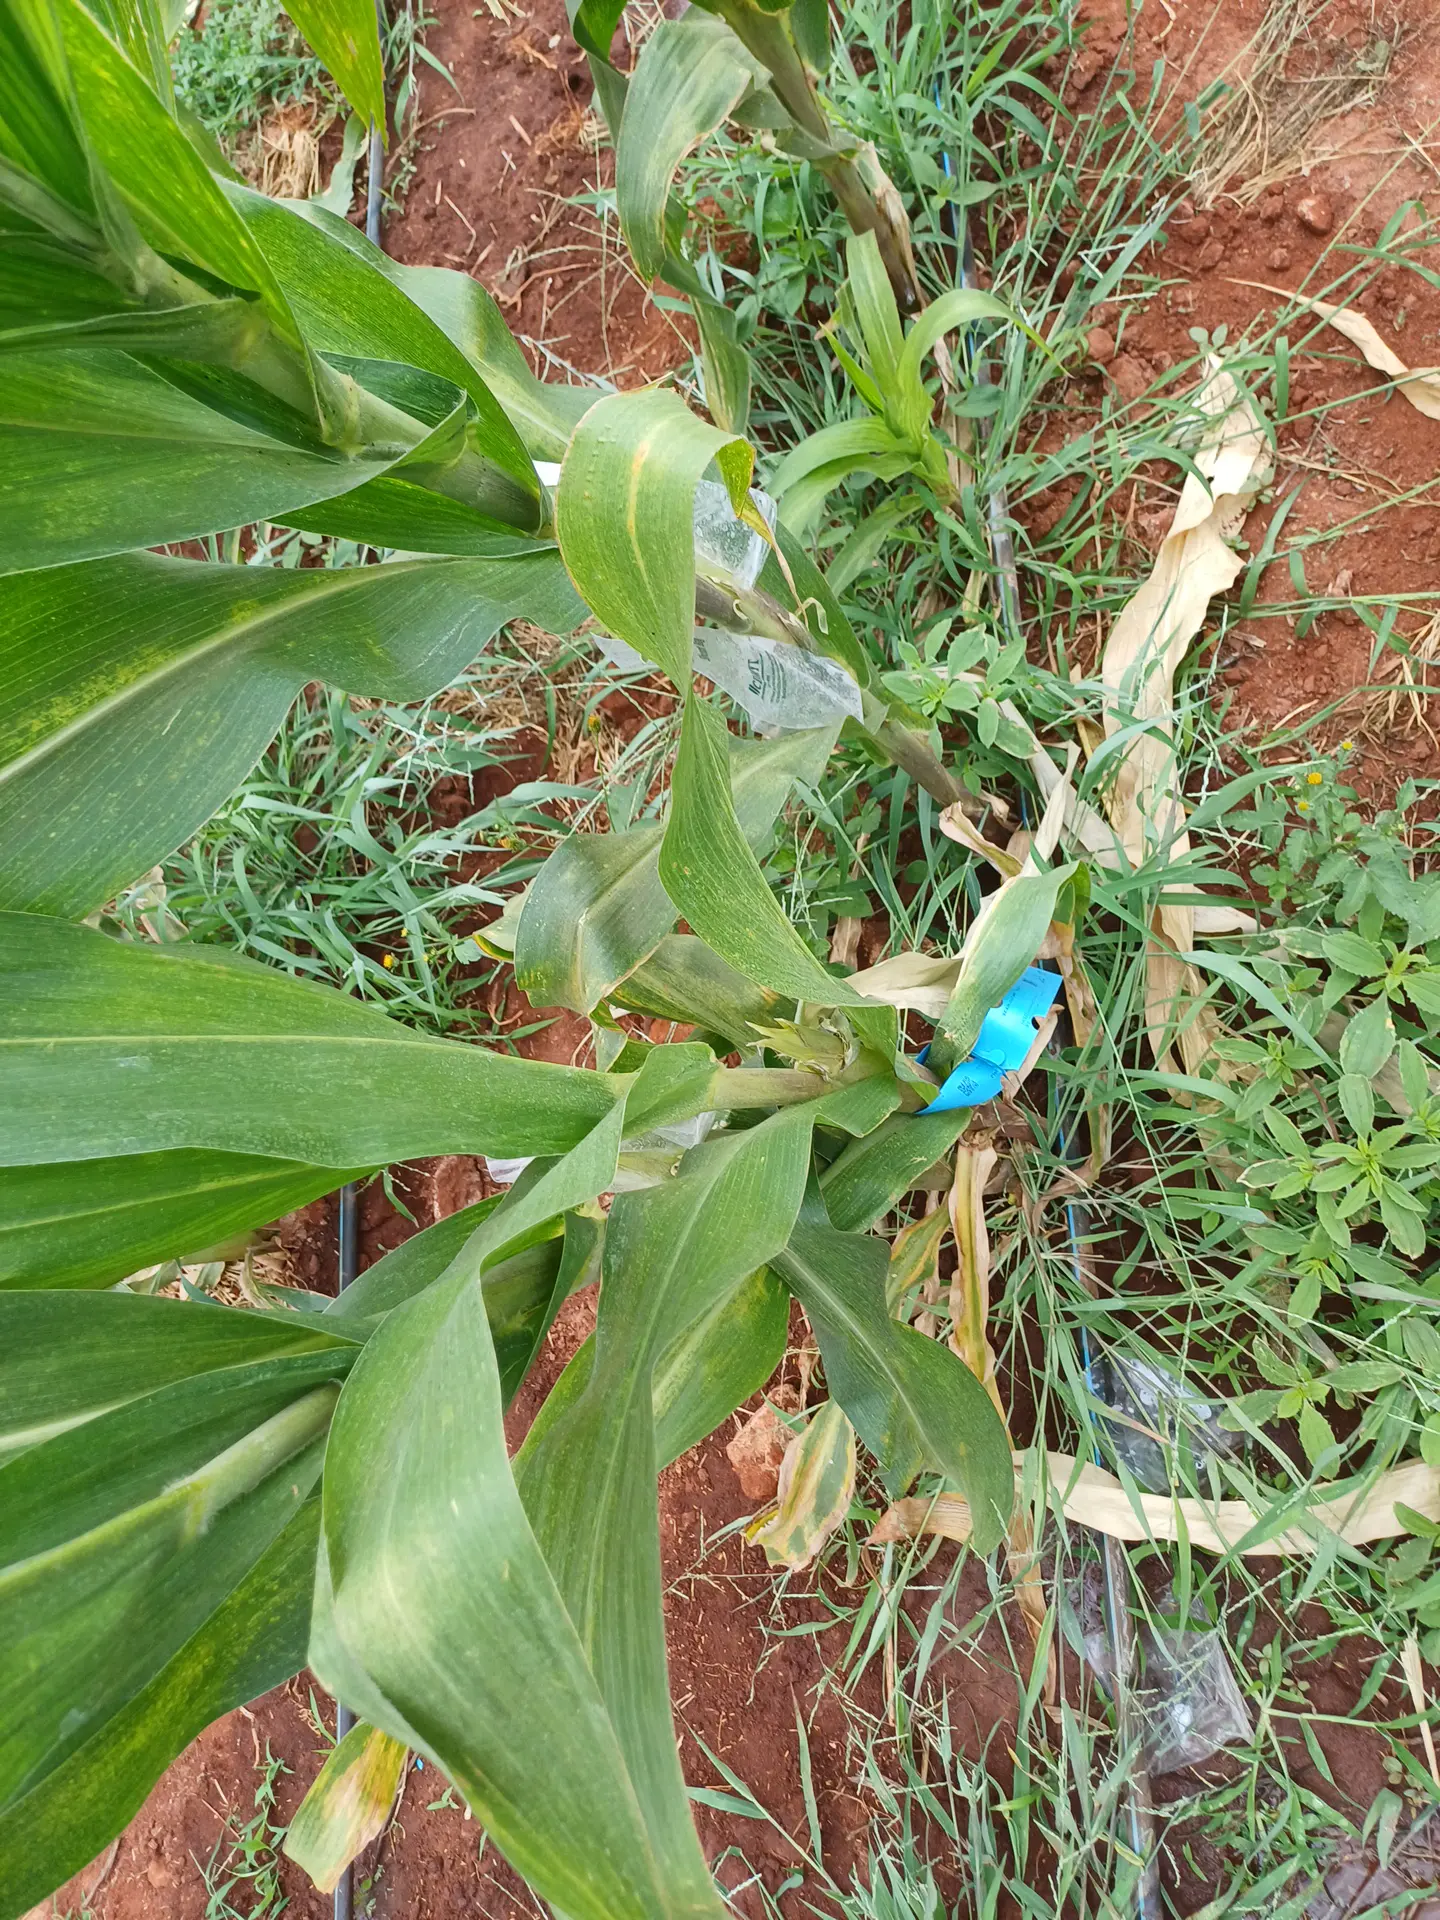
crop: maize
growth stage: flowering
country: Kenya
